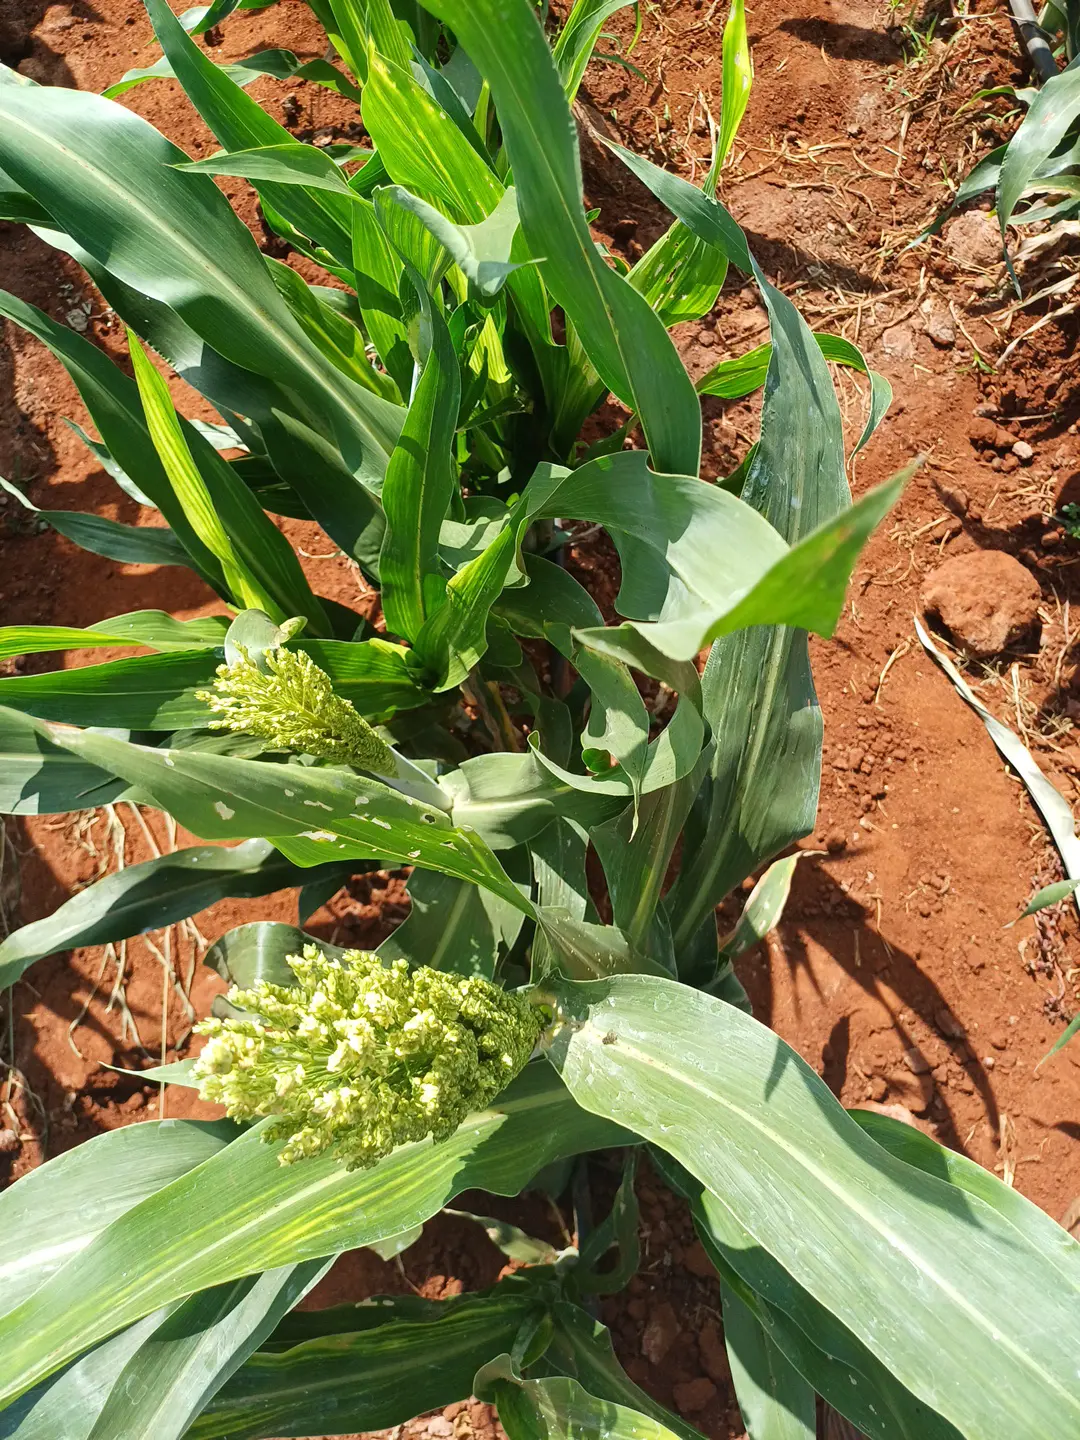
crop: sorghum
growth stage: heading tuber
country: Kenya
